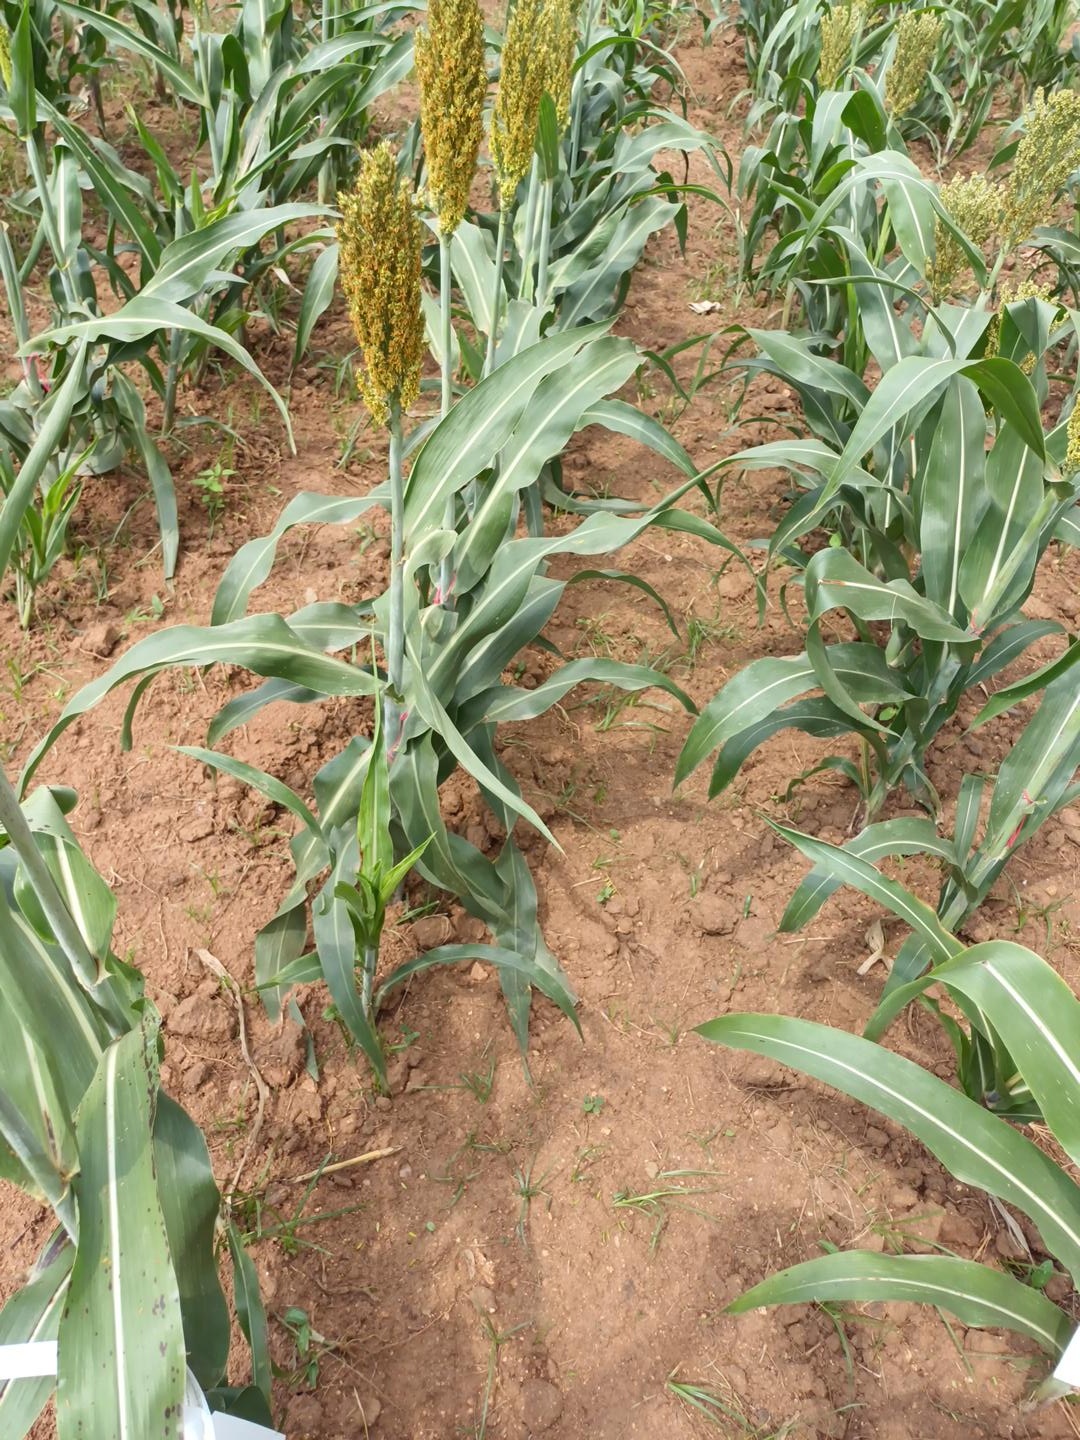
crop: sorghum
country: Kenya
